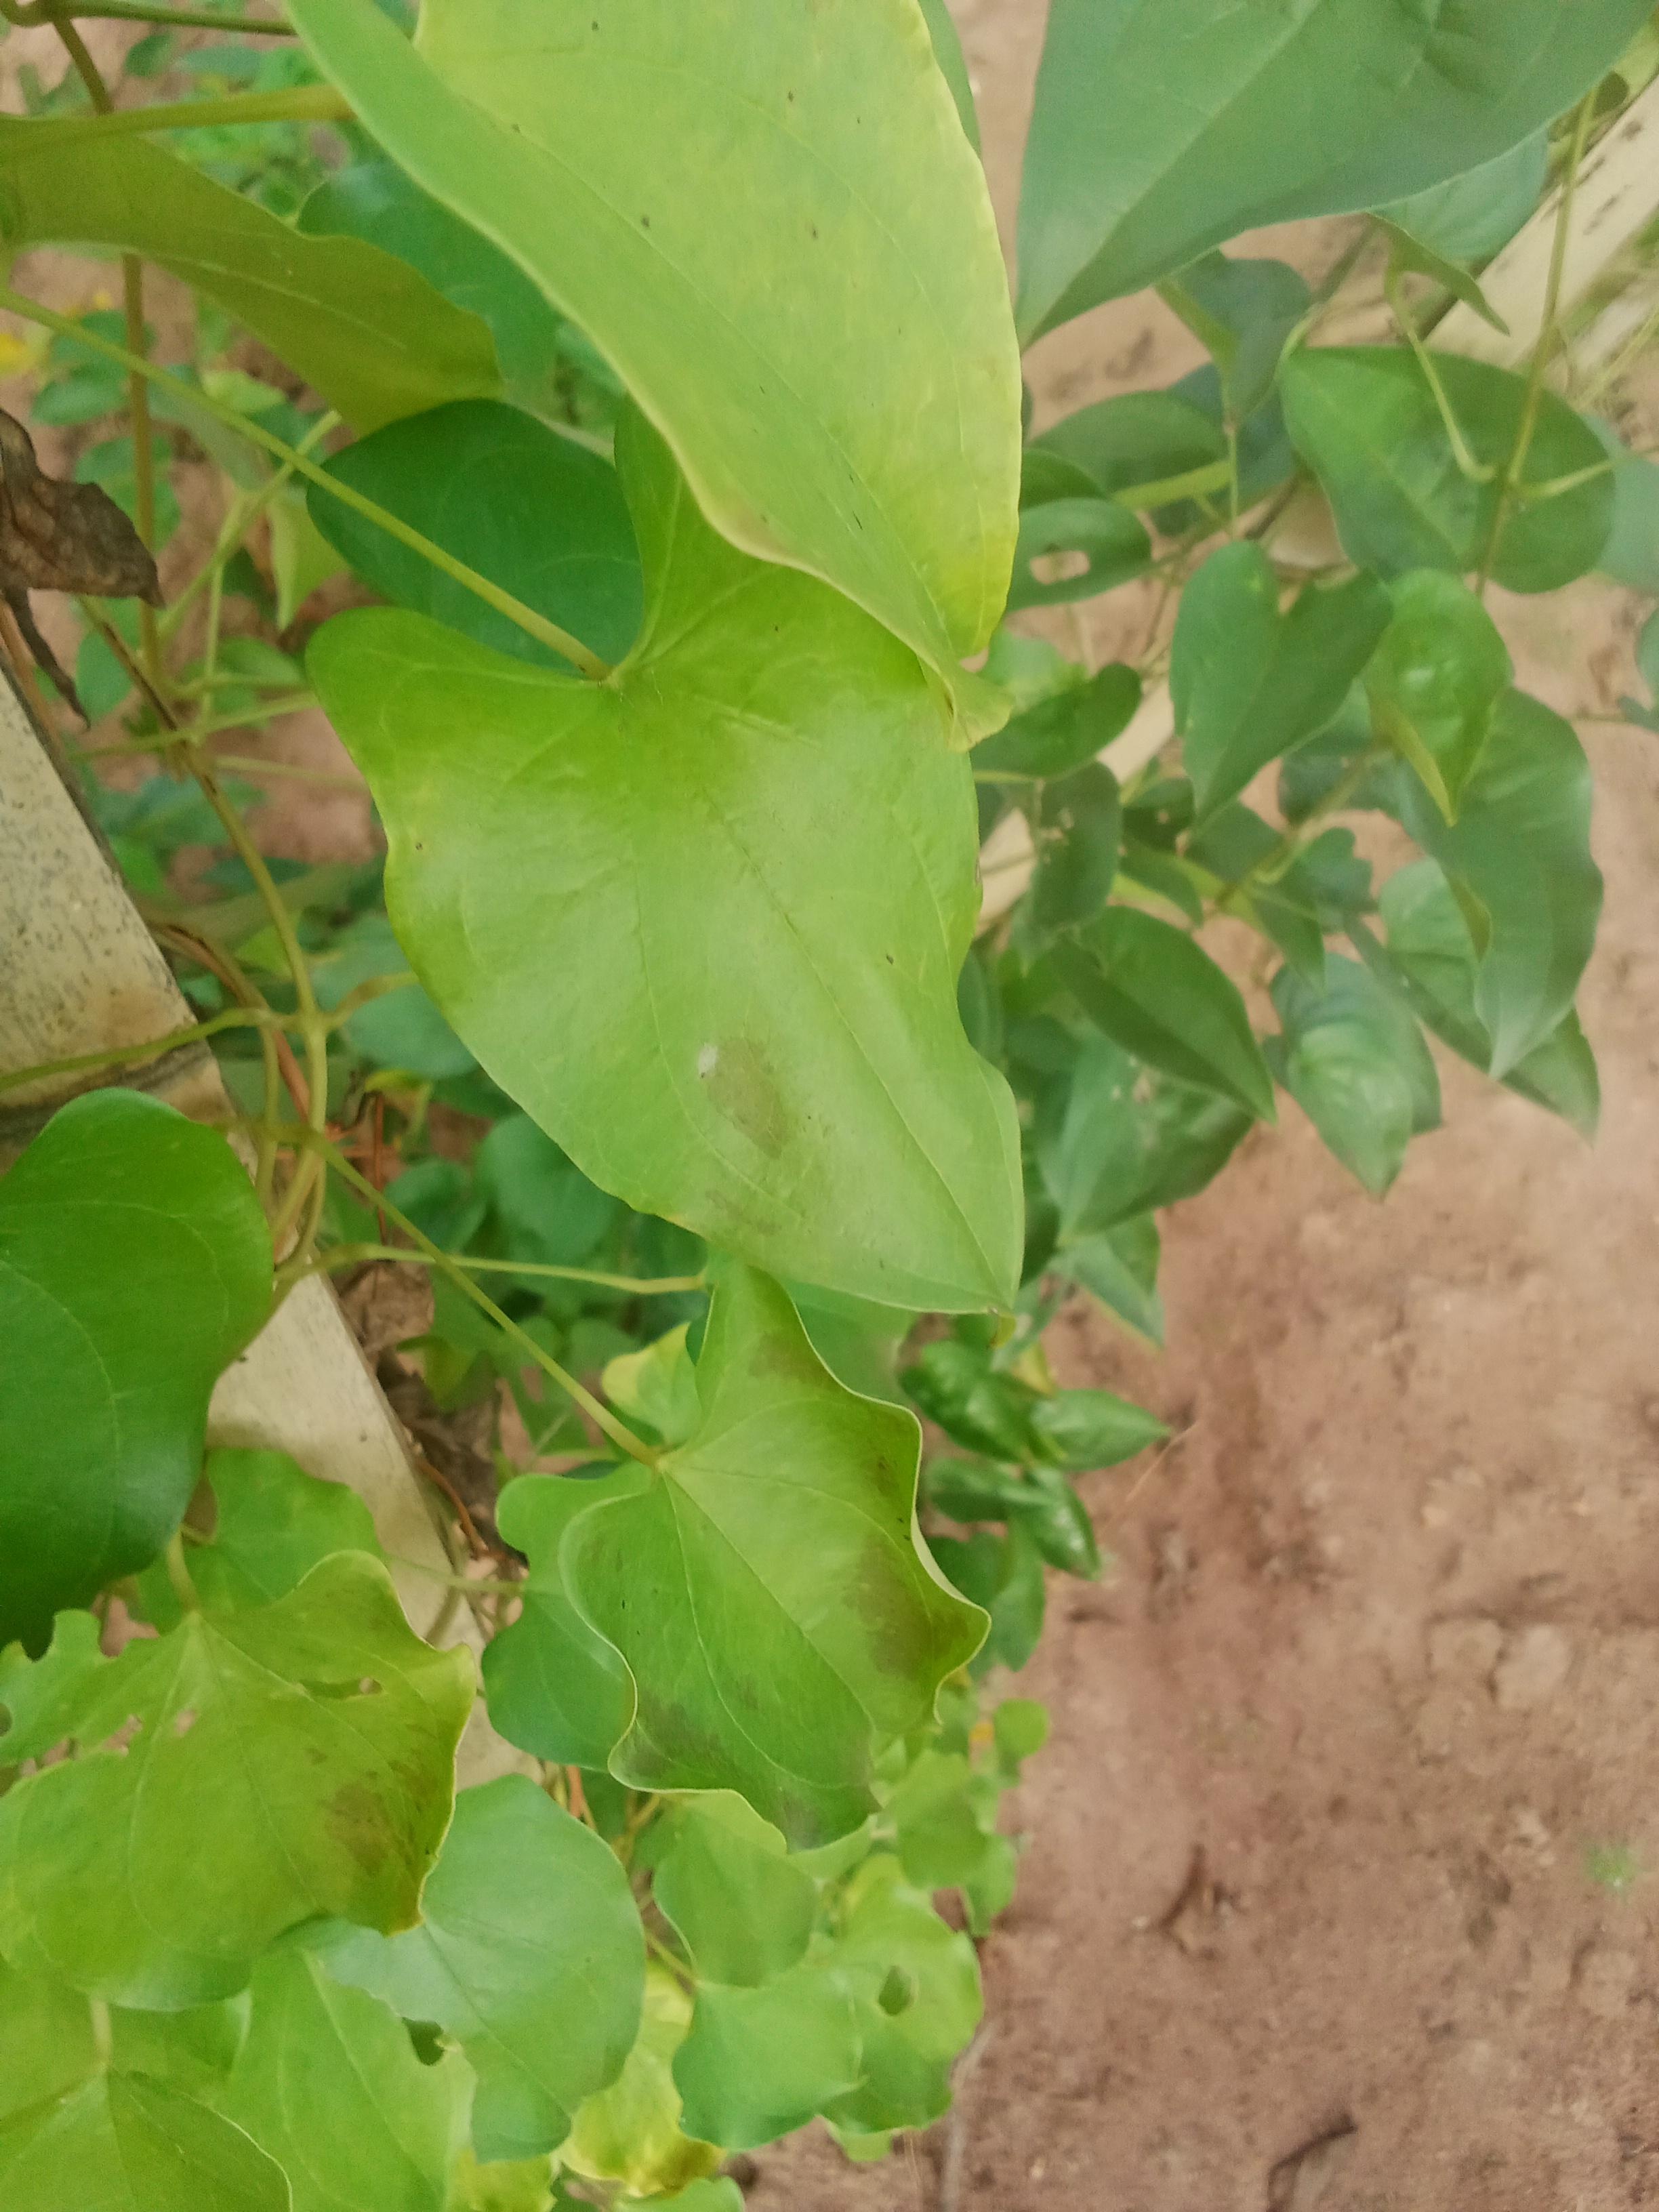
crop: yam
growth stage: vegetative
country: Nigeria
